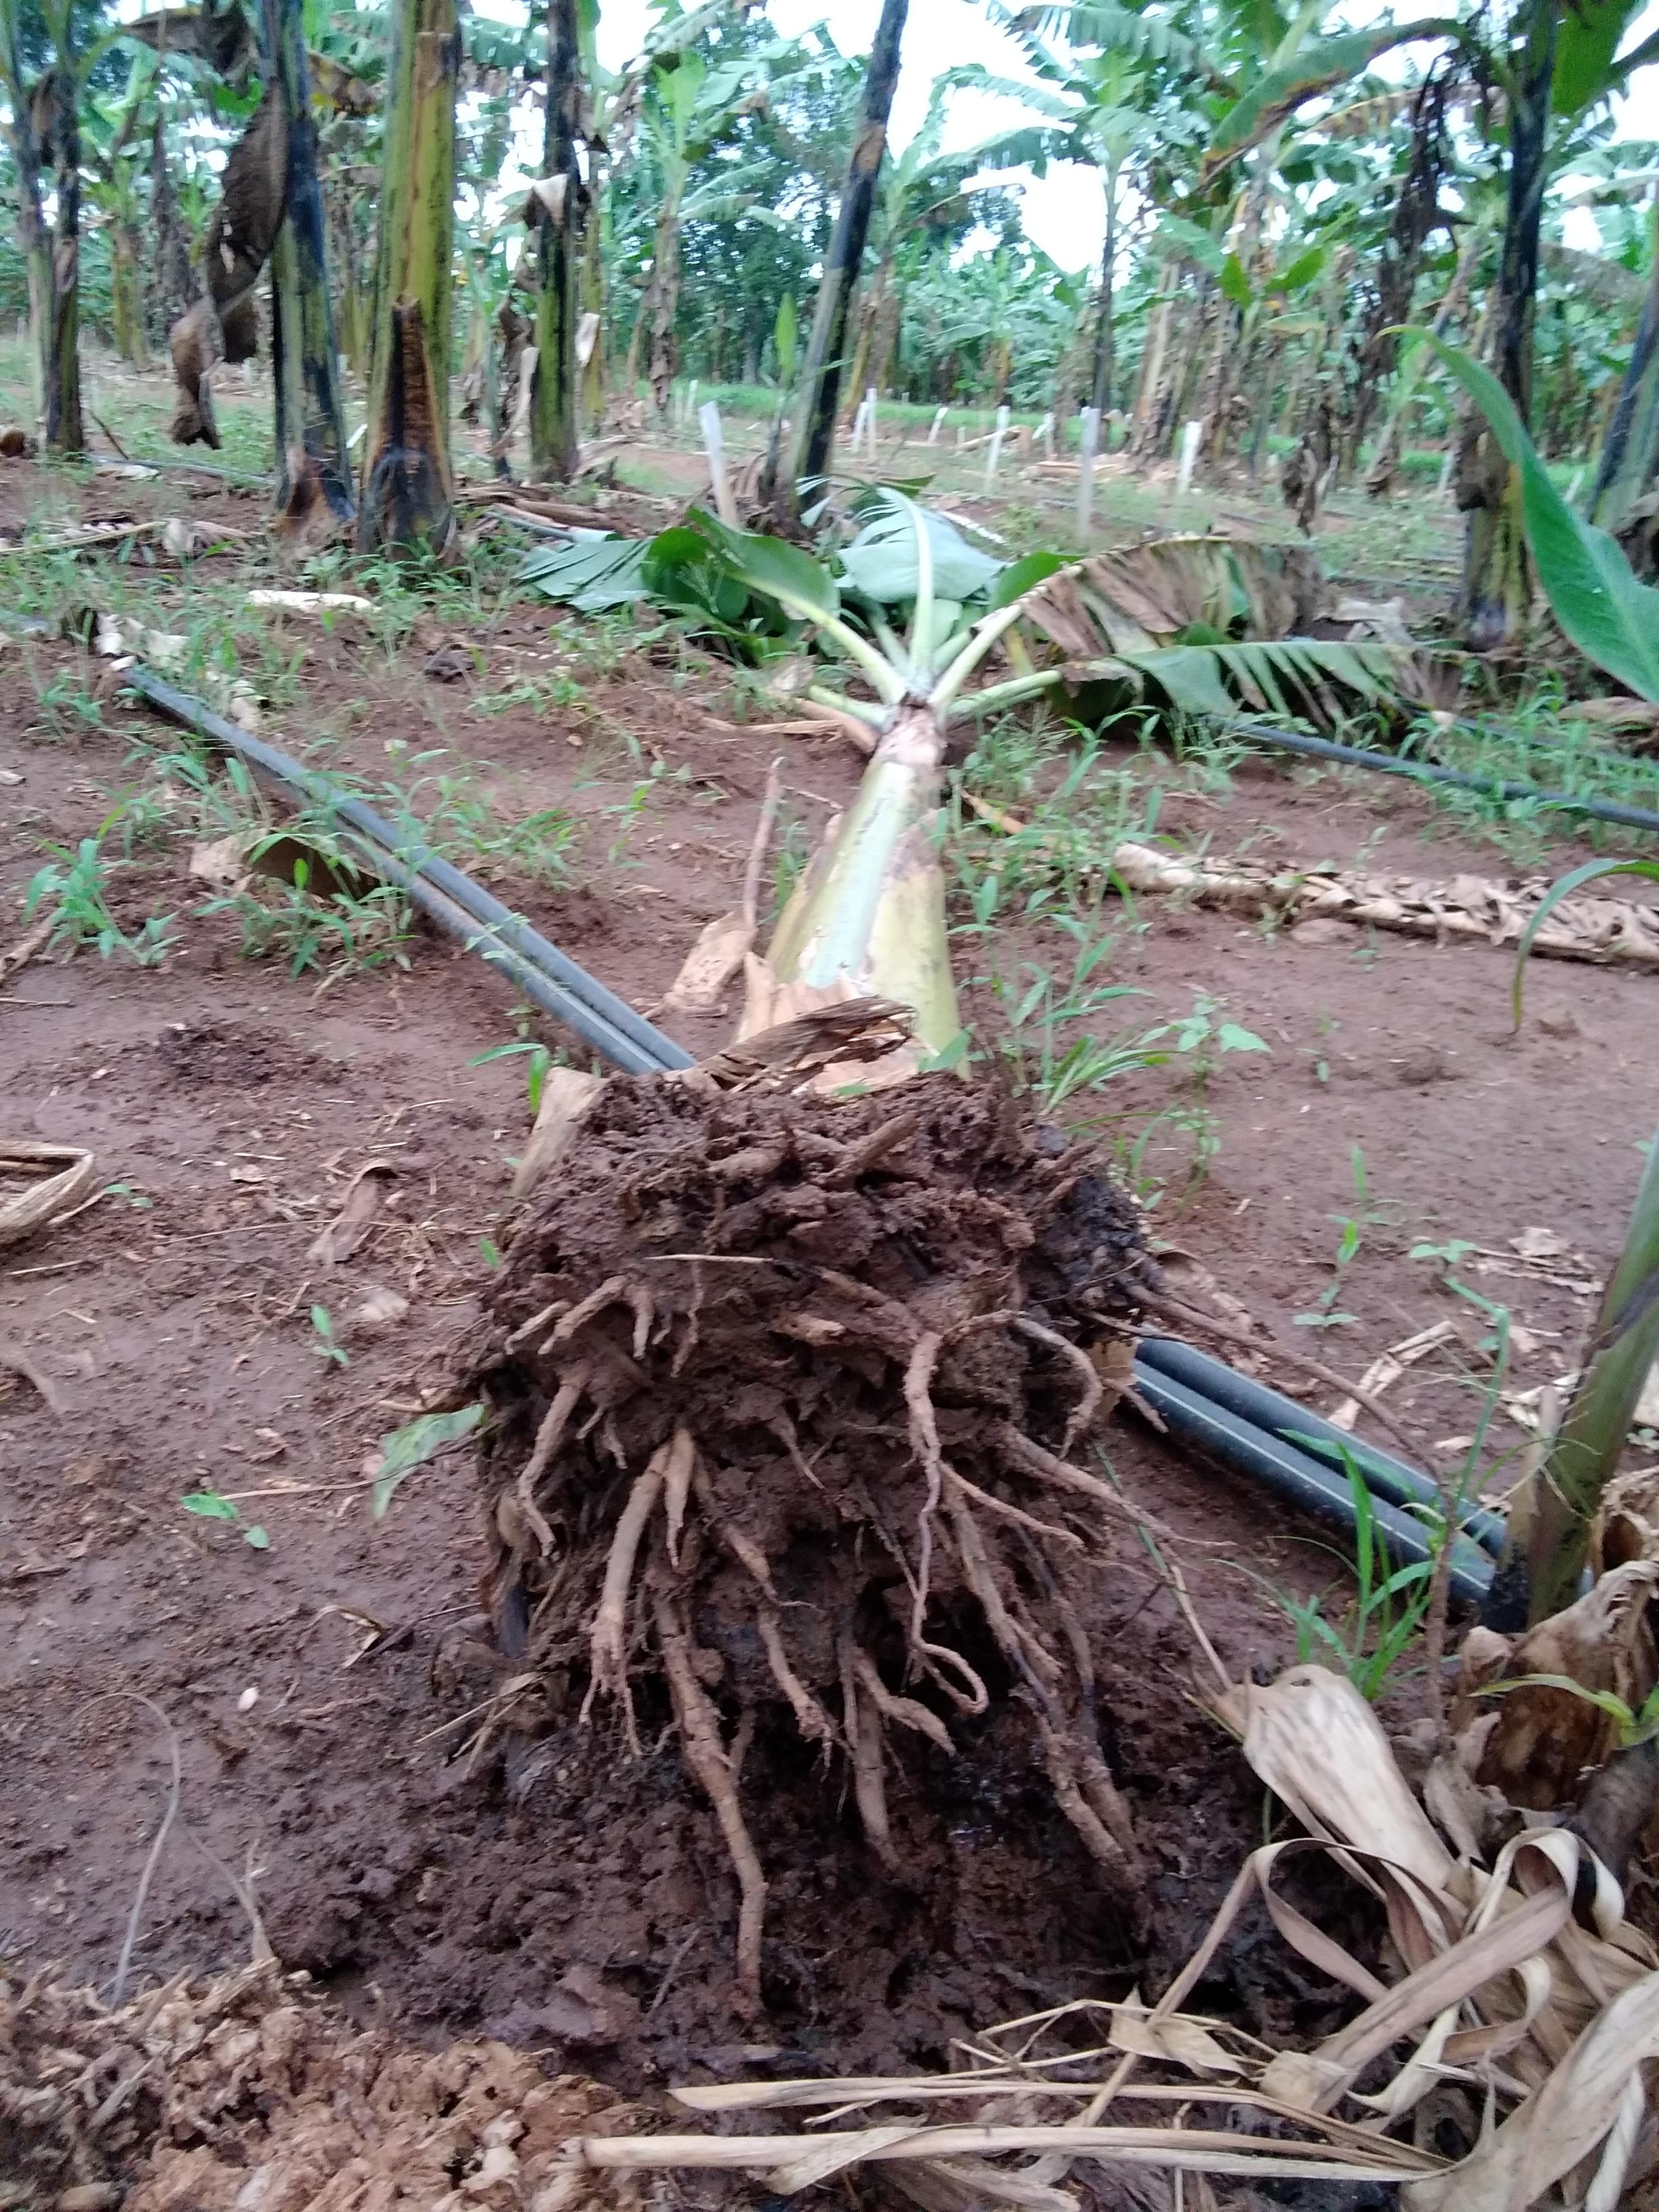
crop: banana
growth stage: flowering
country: Tanzania
